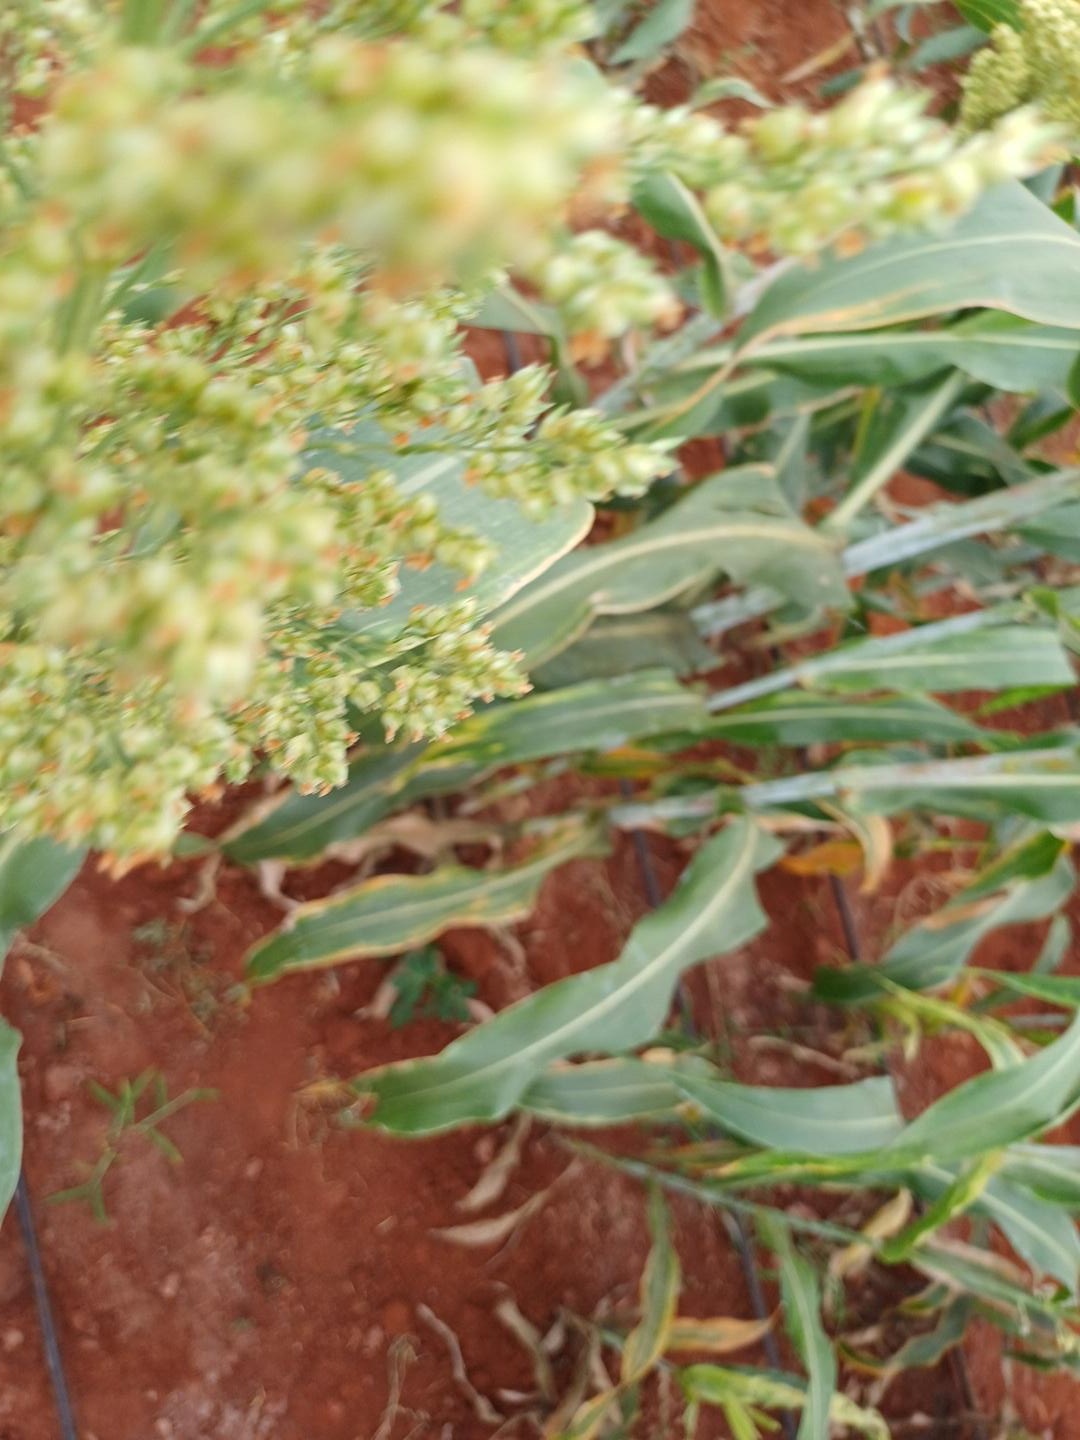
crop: sorghum
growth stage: filling grain
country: Kenya
